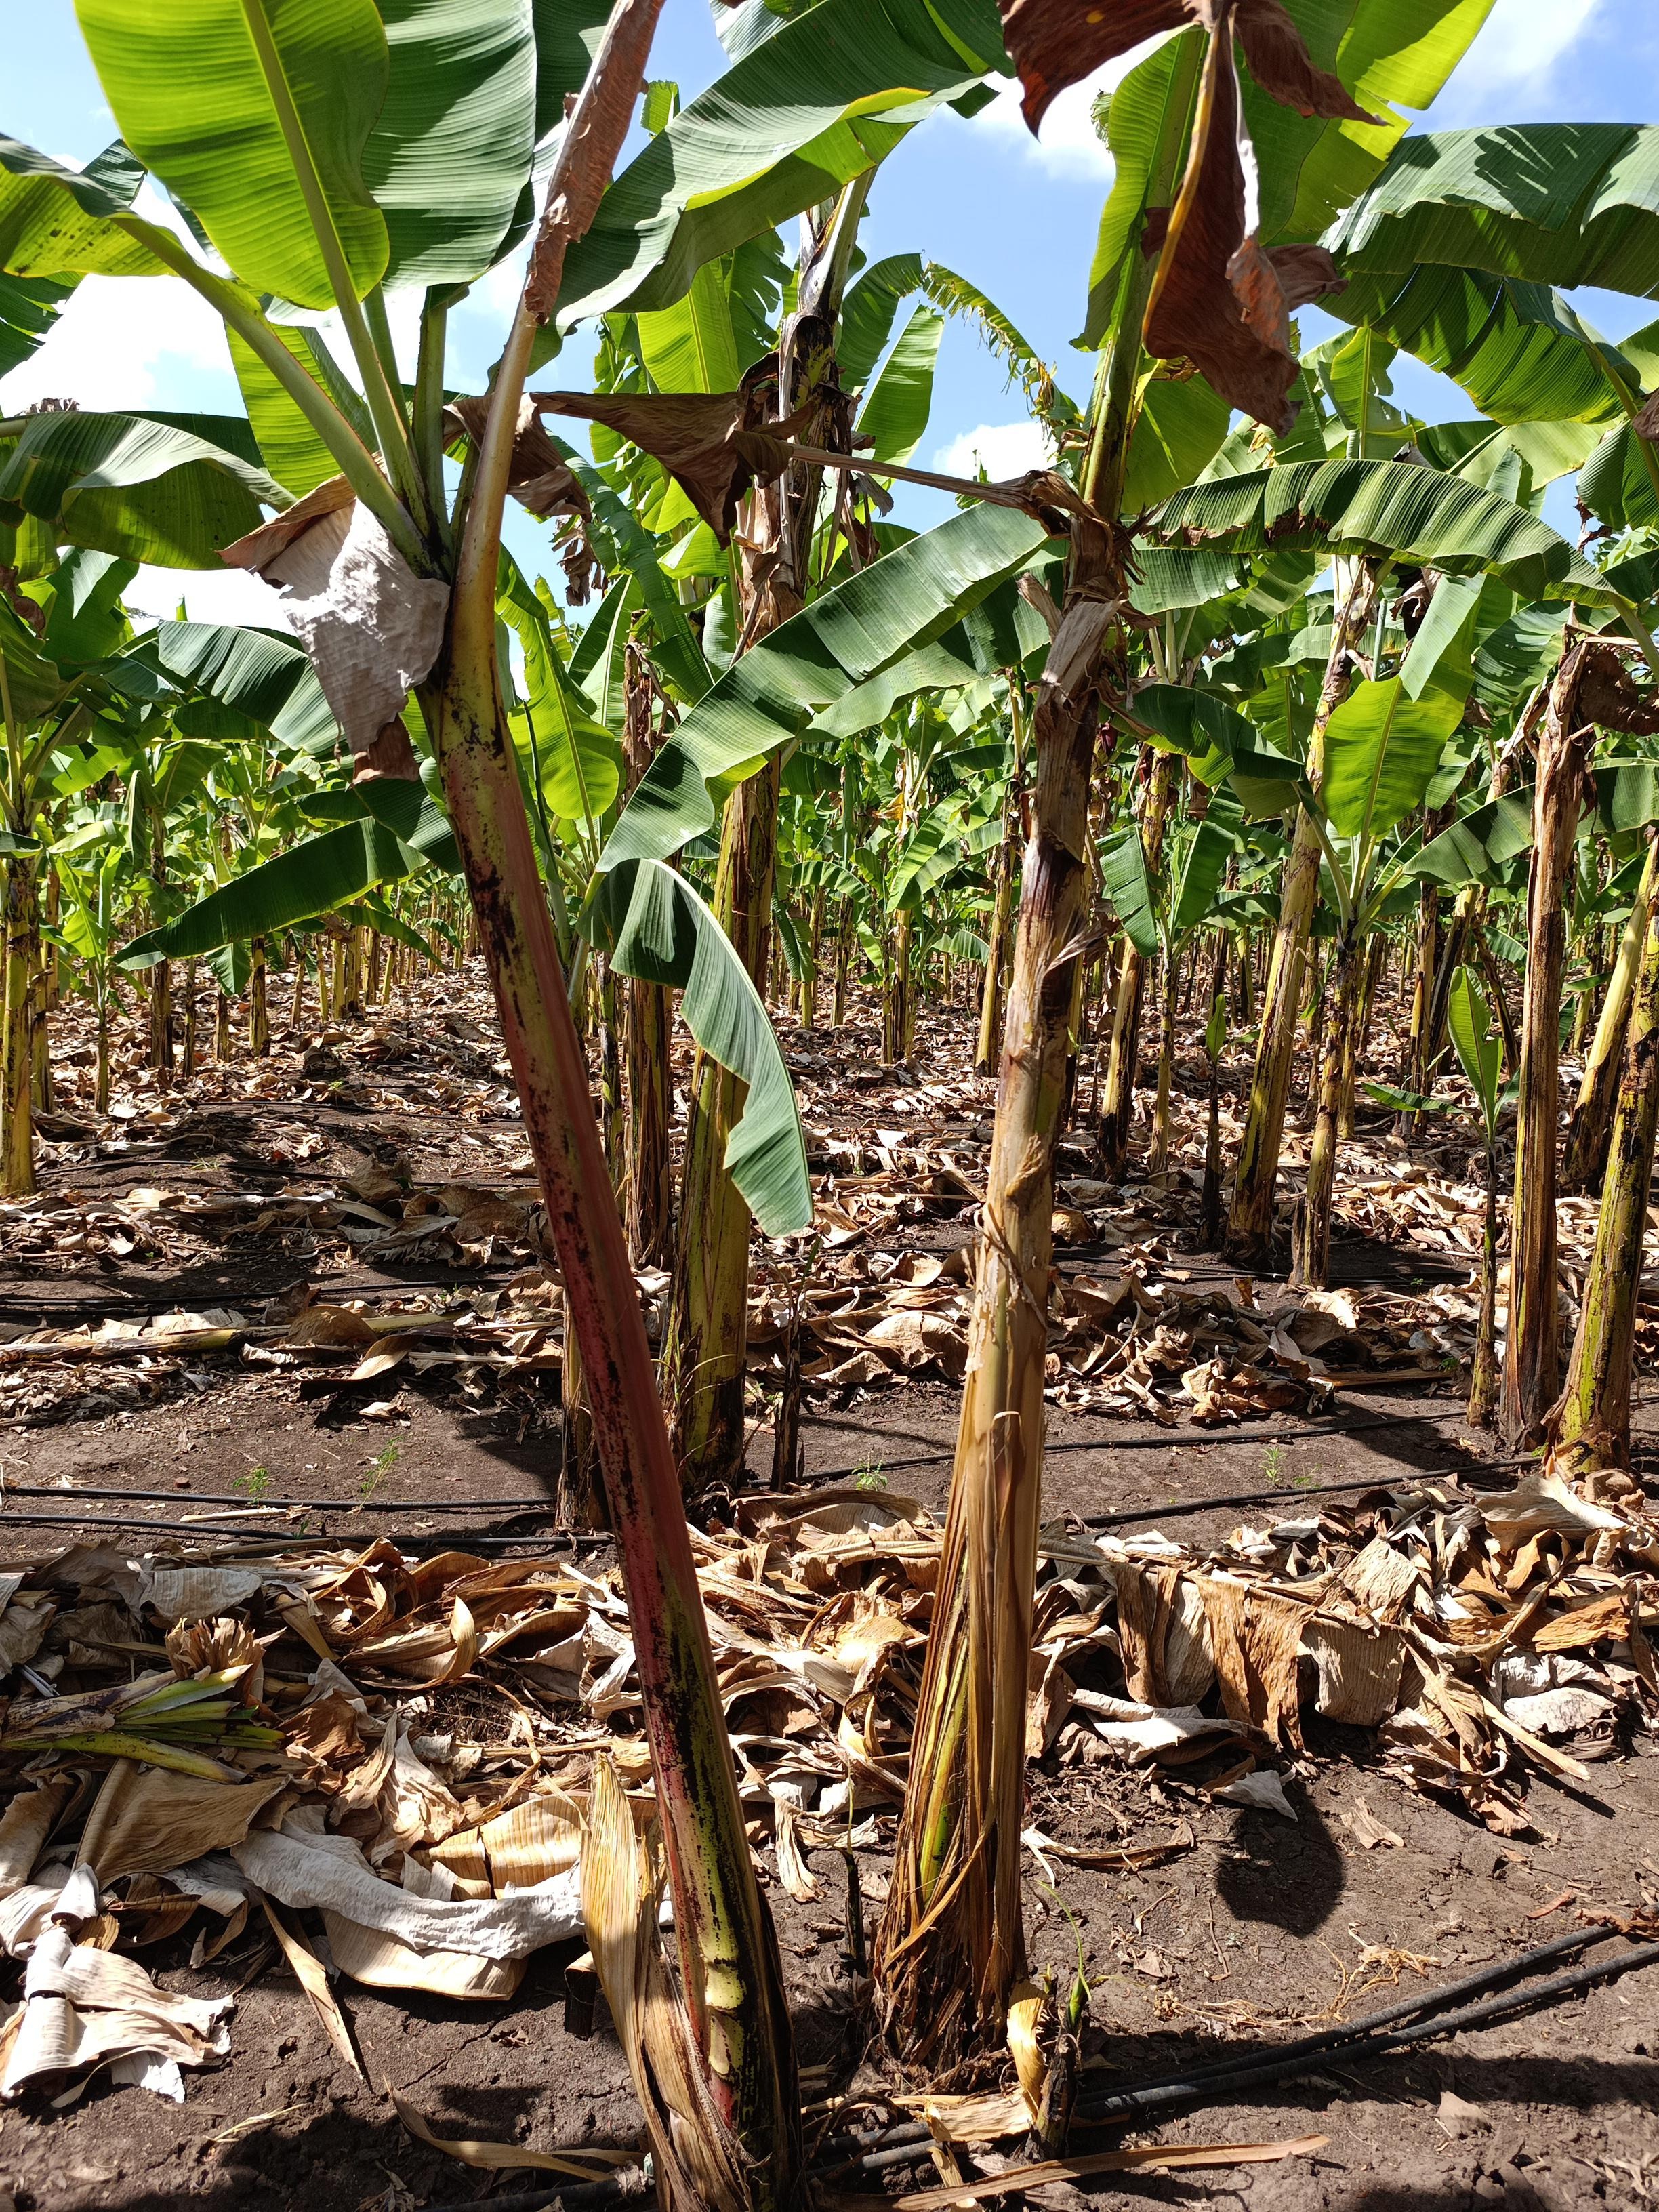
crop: banana
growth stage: vegetative
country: Tanzania
